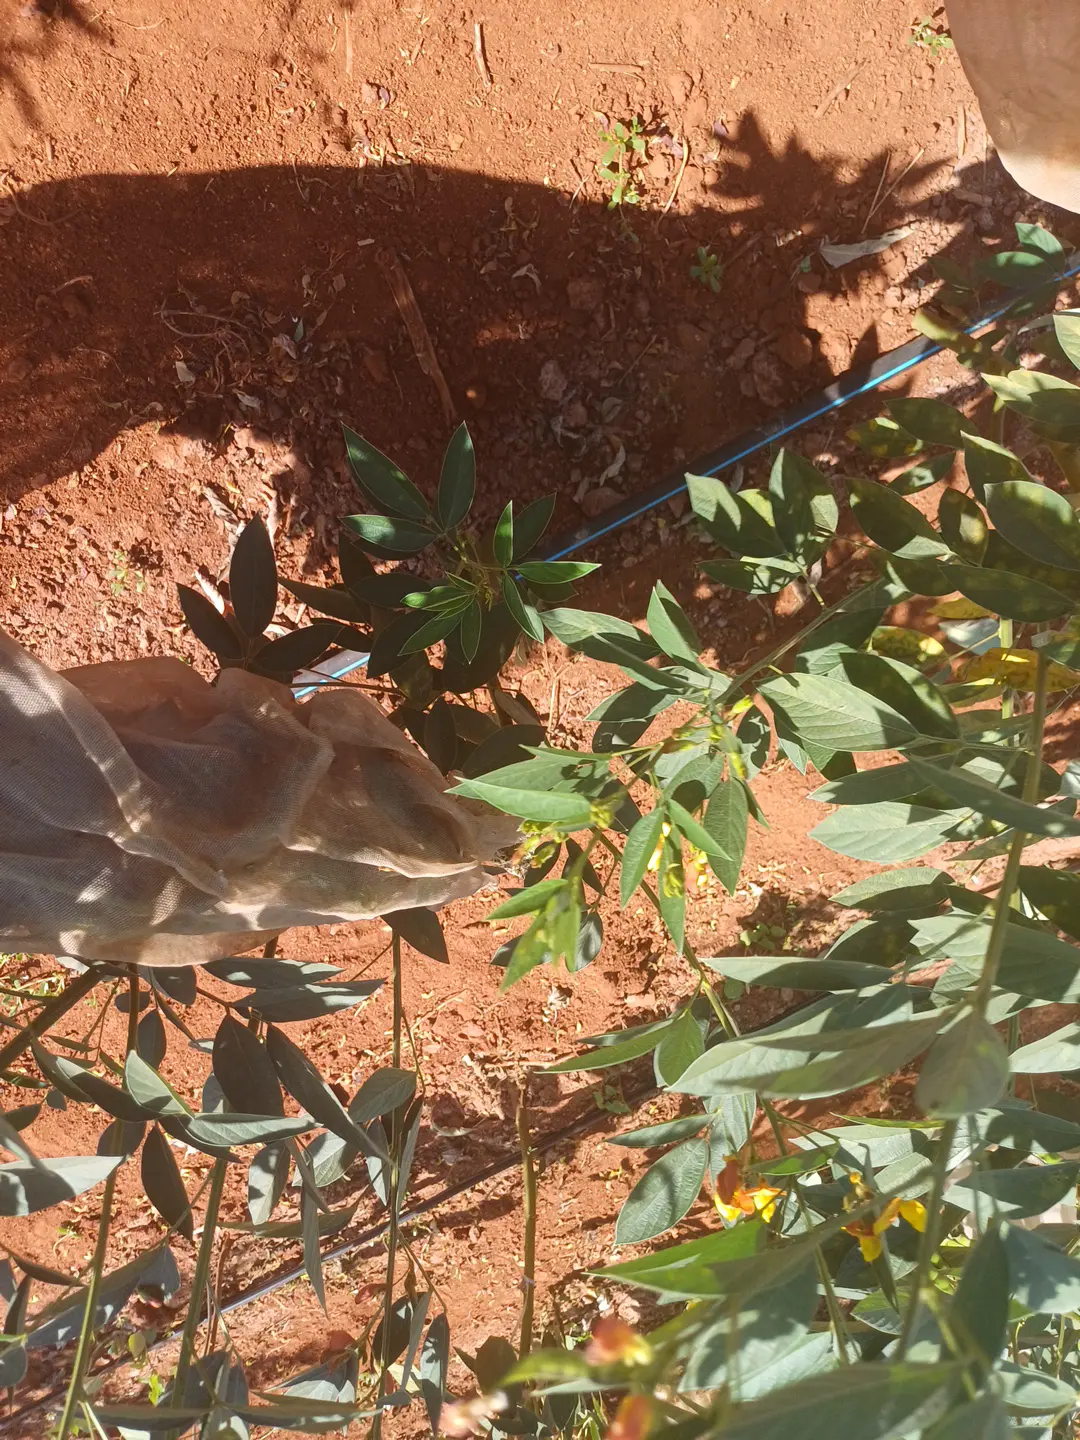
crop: pigeonpea
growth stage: development pod
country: Kenya
